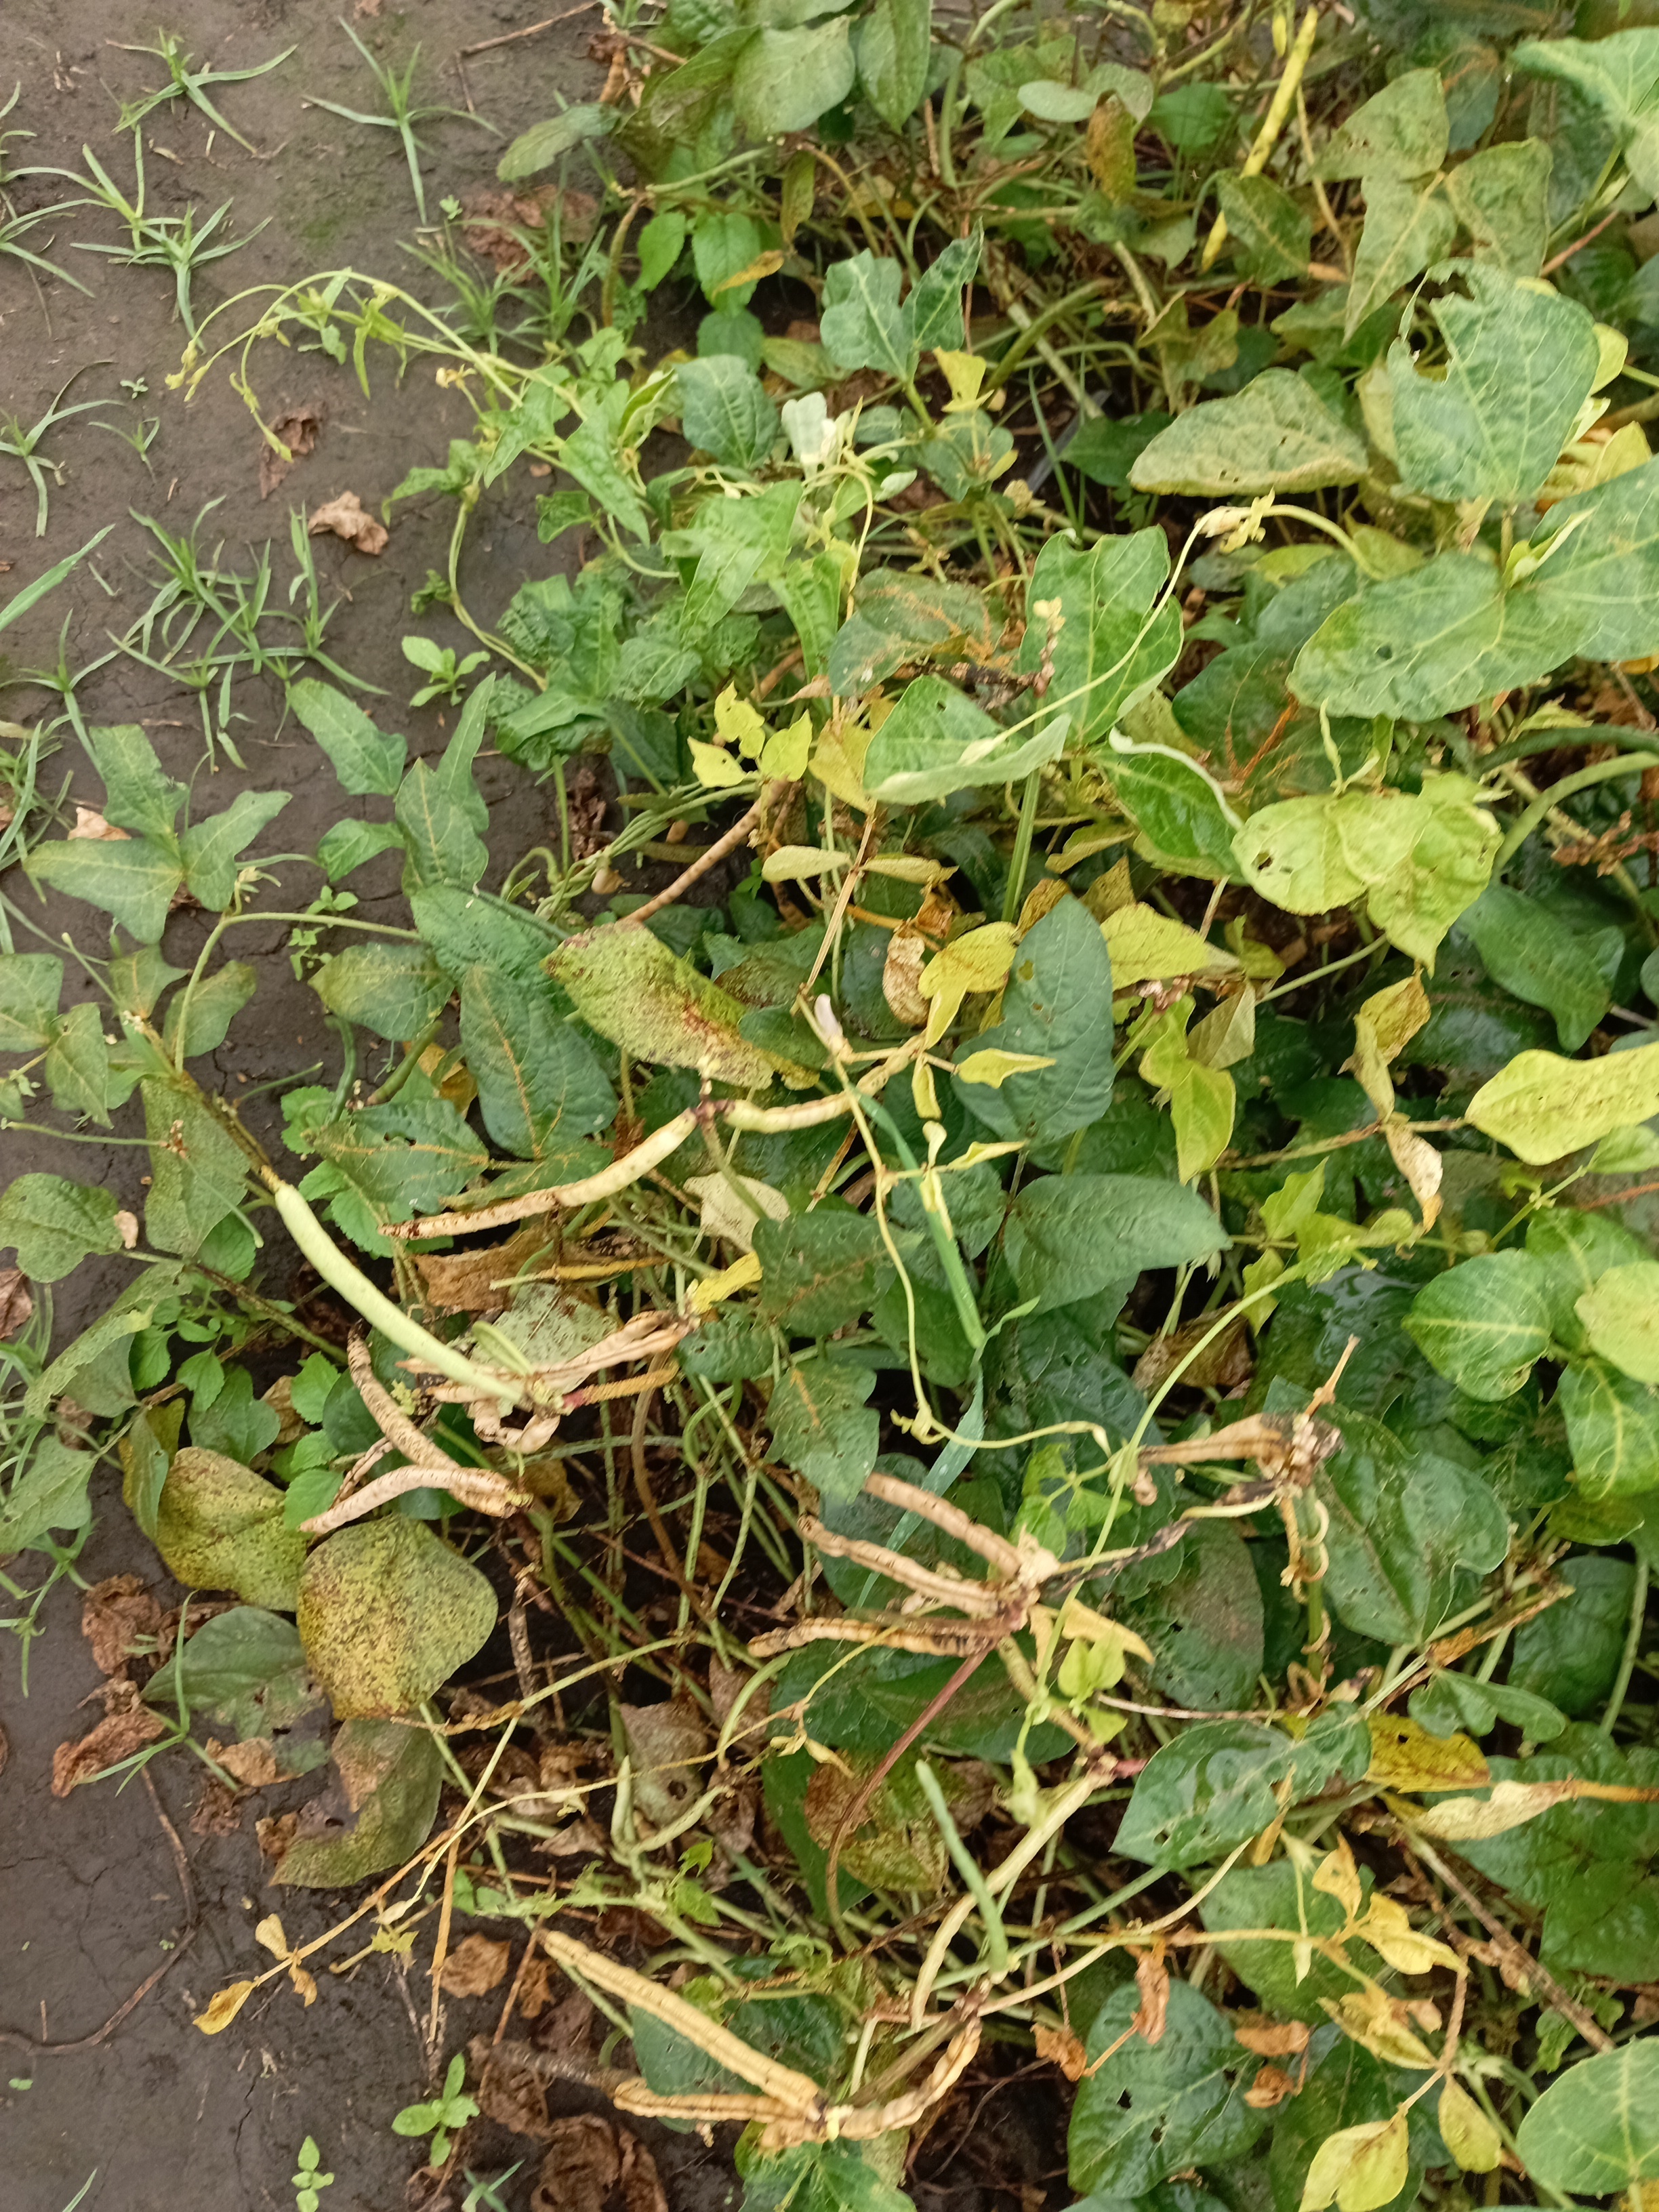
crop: cowpea
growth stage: development pod
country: Tanzania
